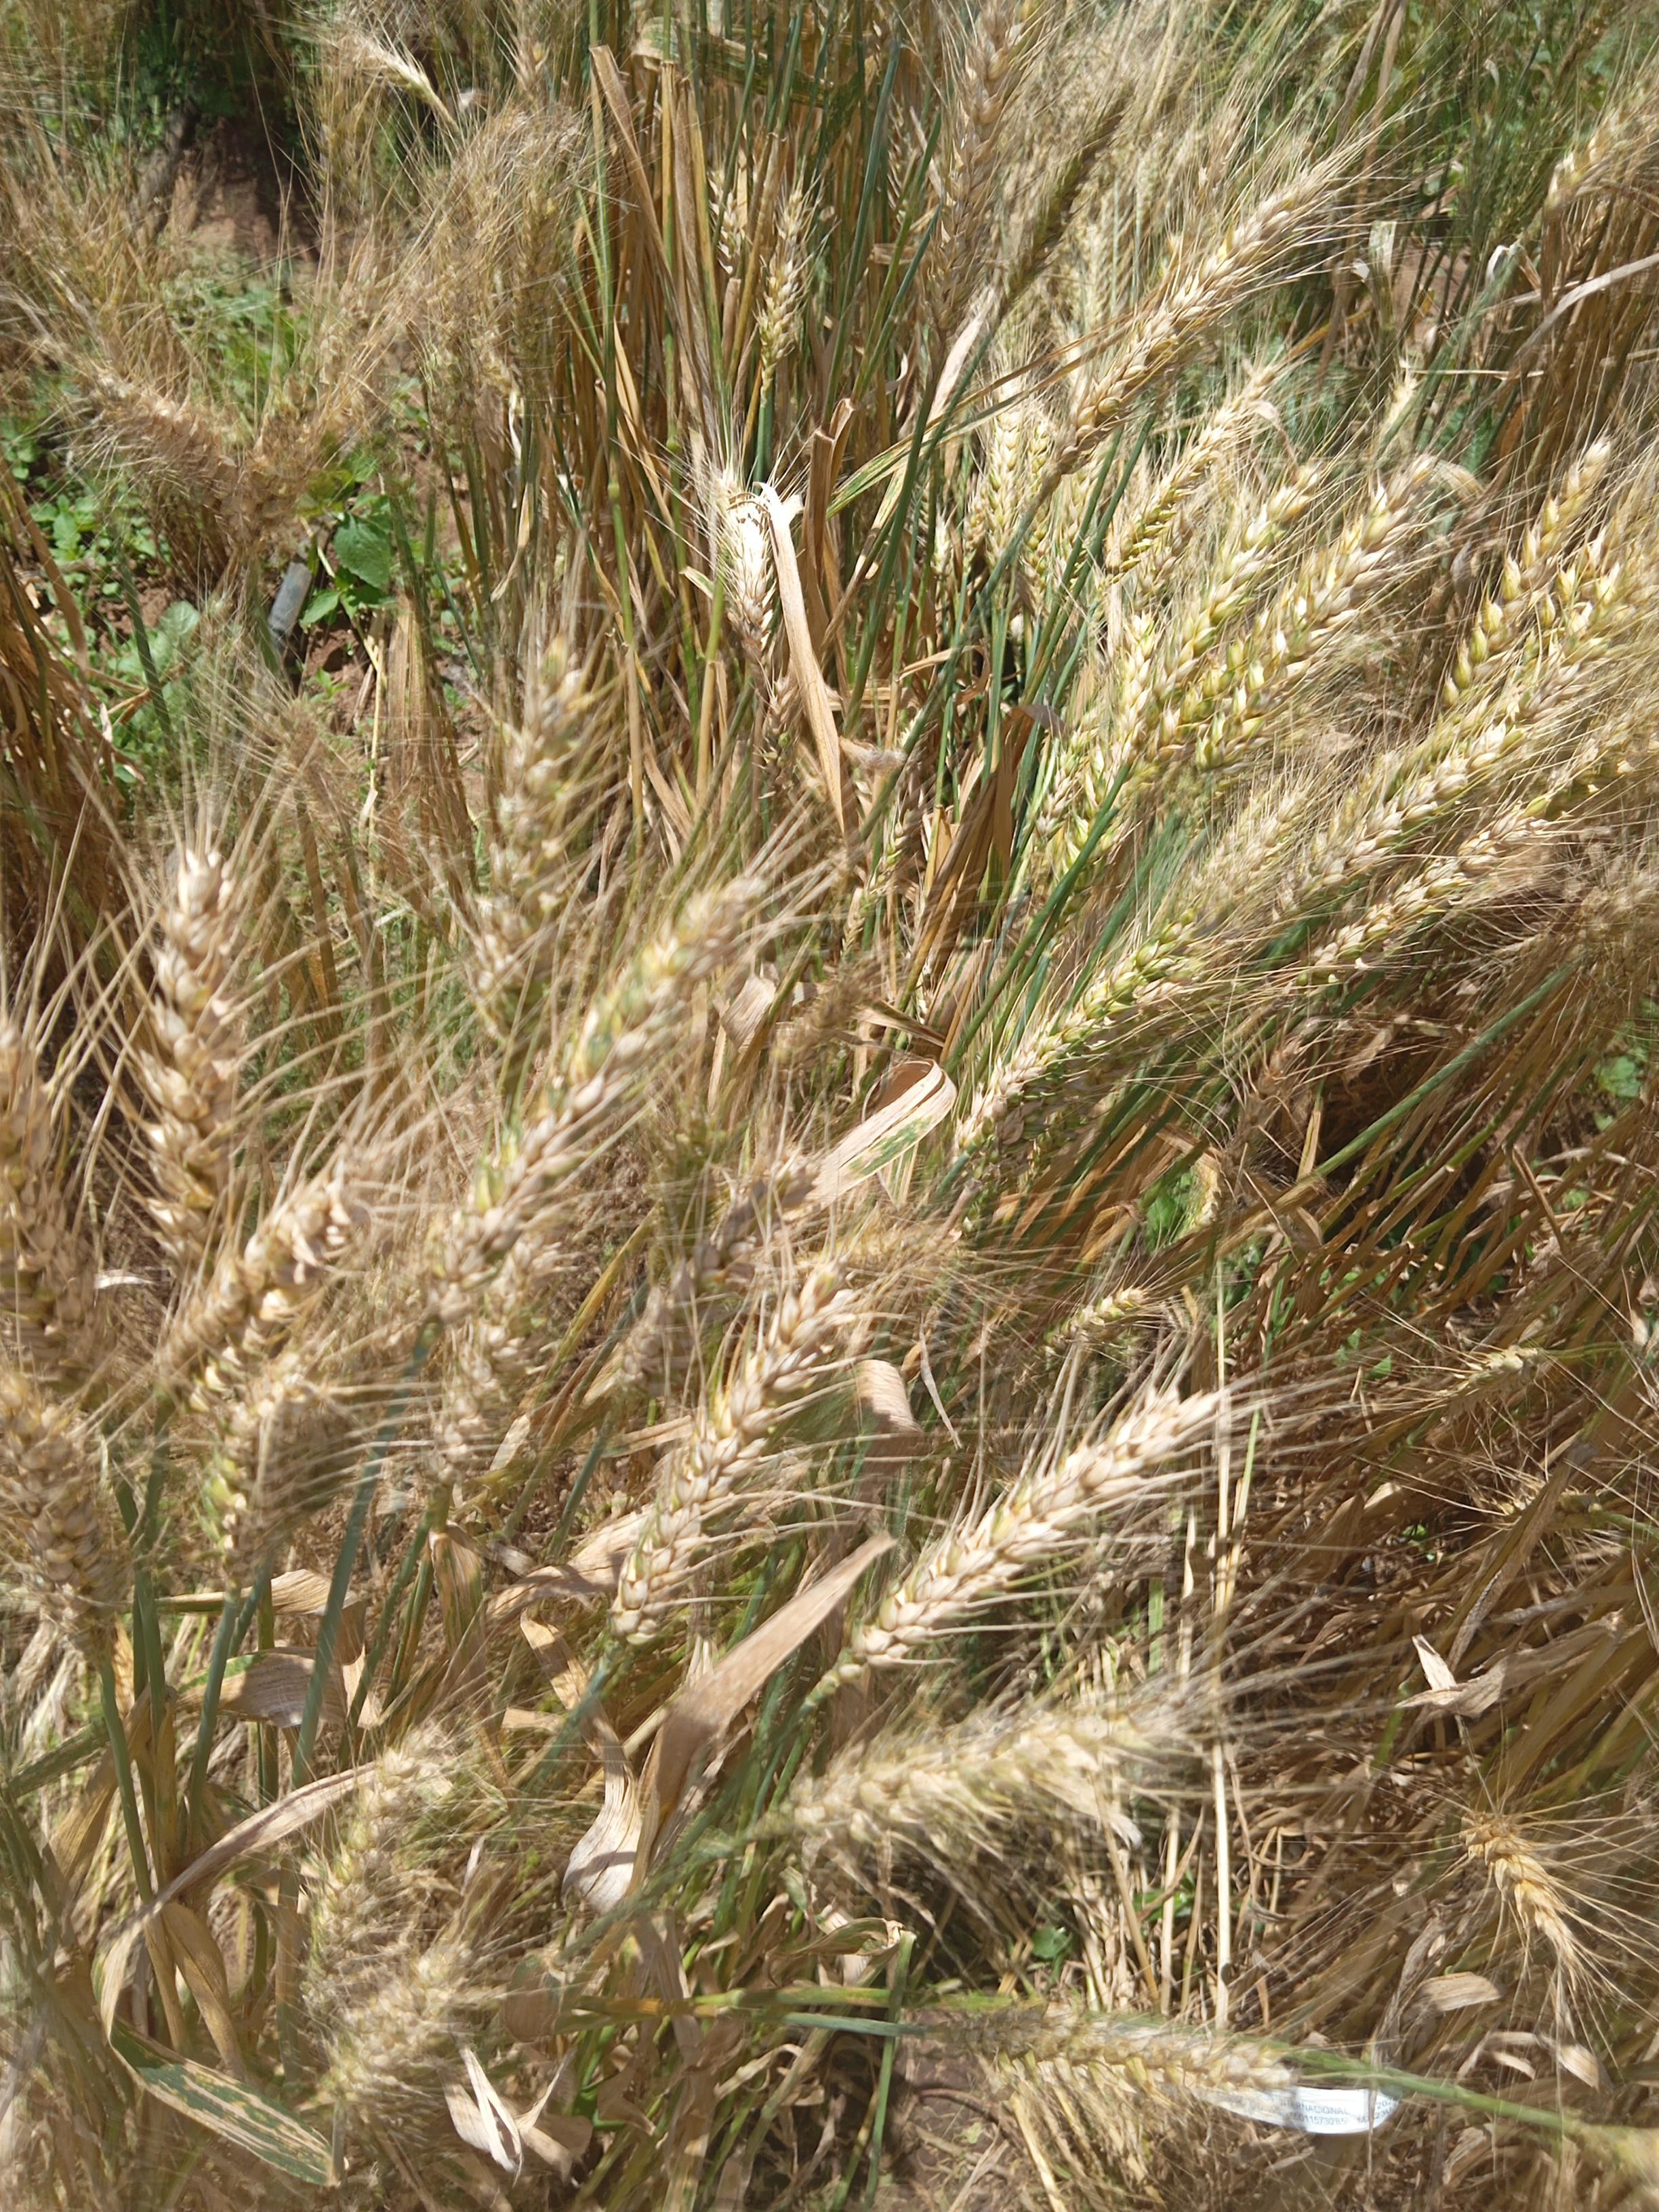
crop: wheat
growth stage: maturity
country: Kenya
